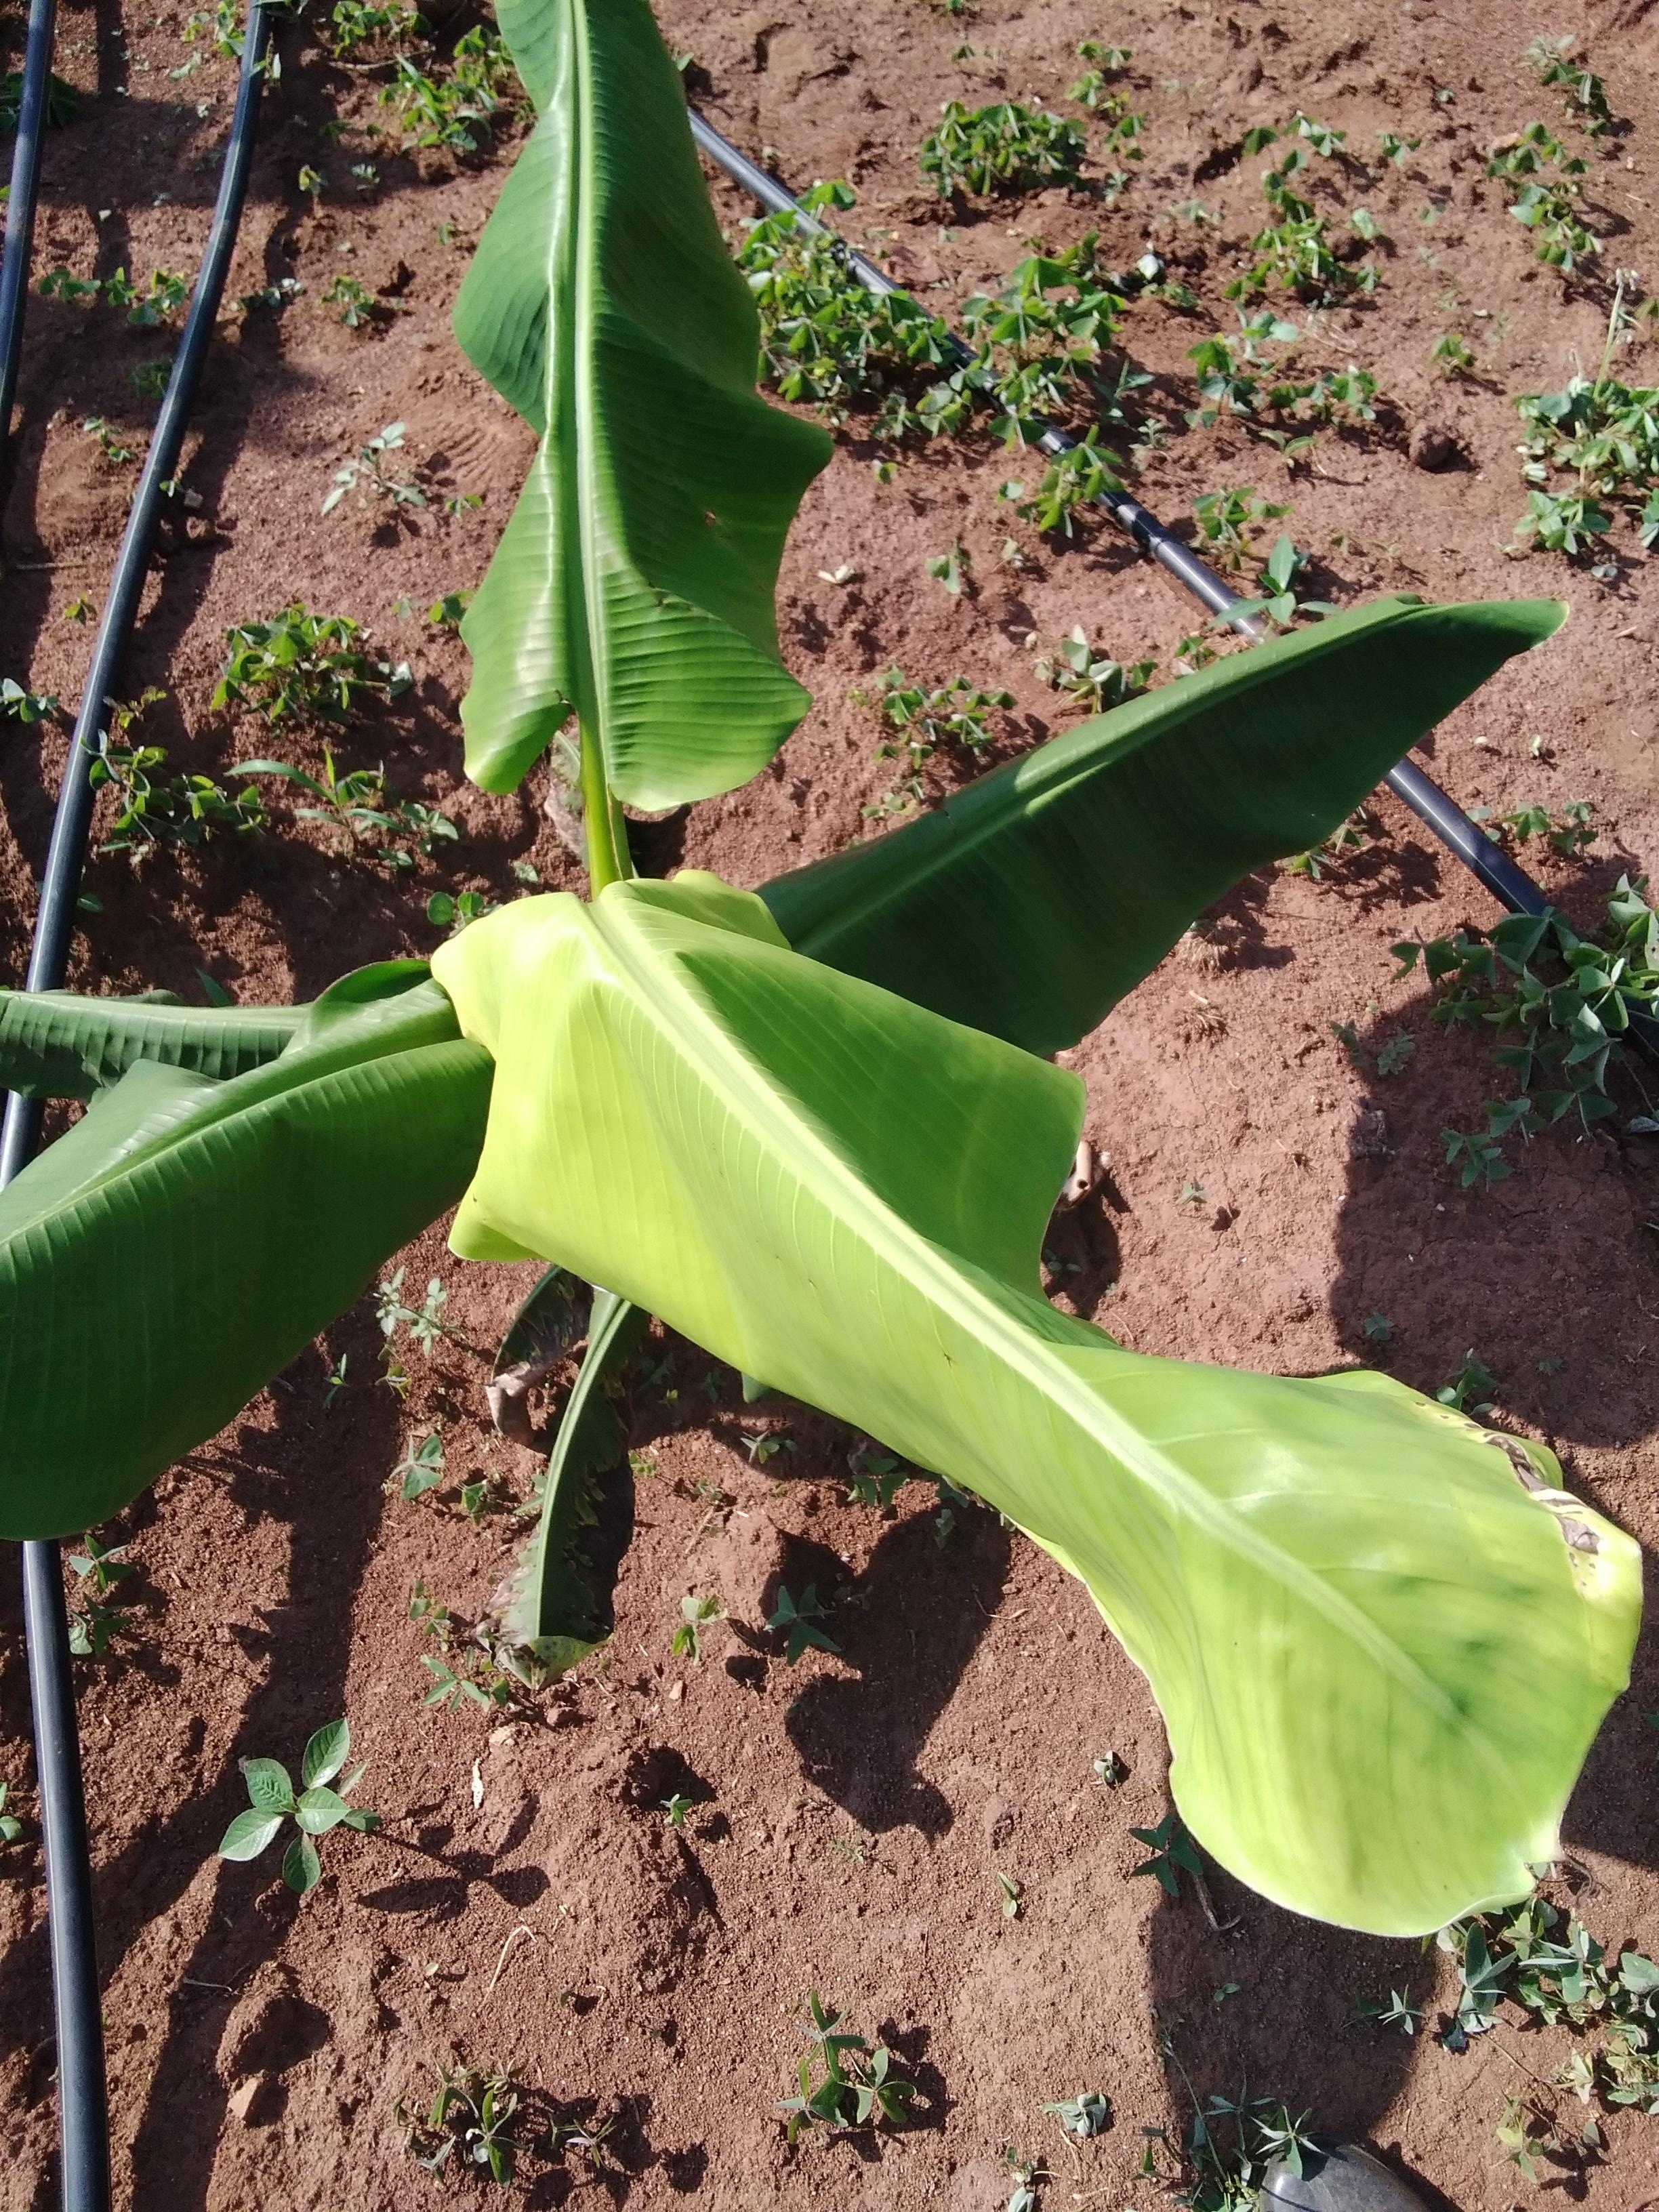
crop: banana
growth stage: vegetative
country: Uganda
